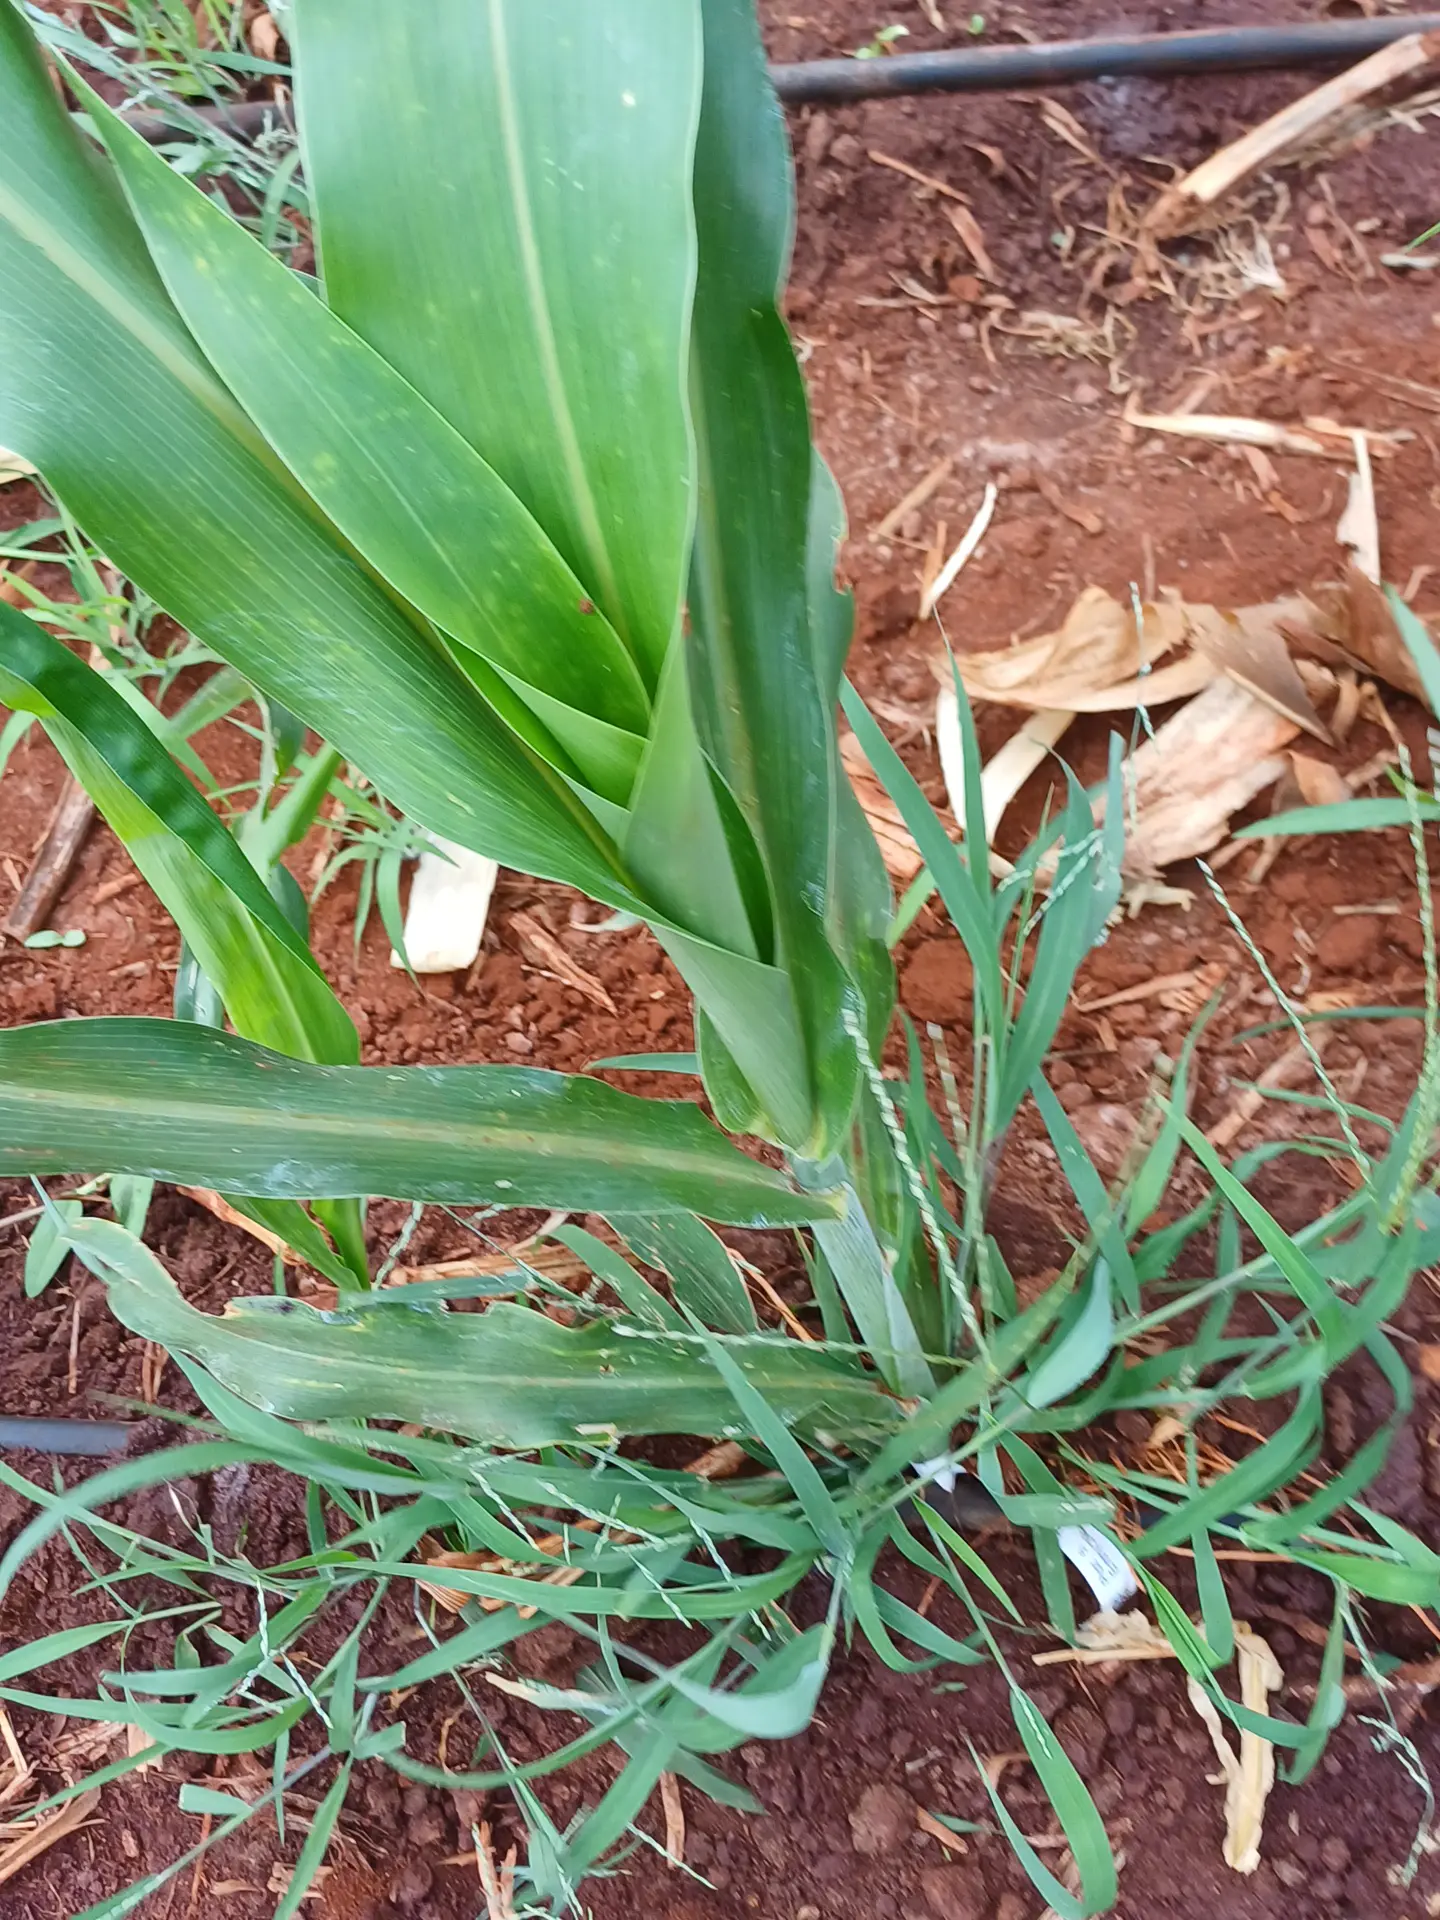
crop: sorghum
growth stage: vegetative
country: Kenya
